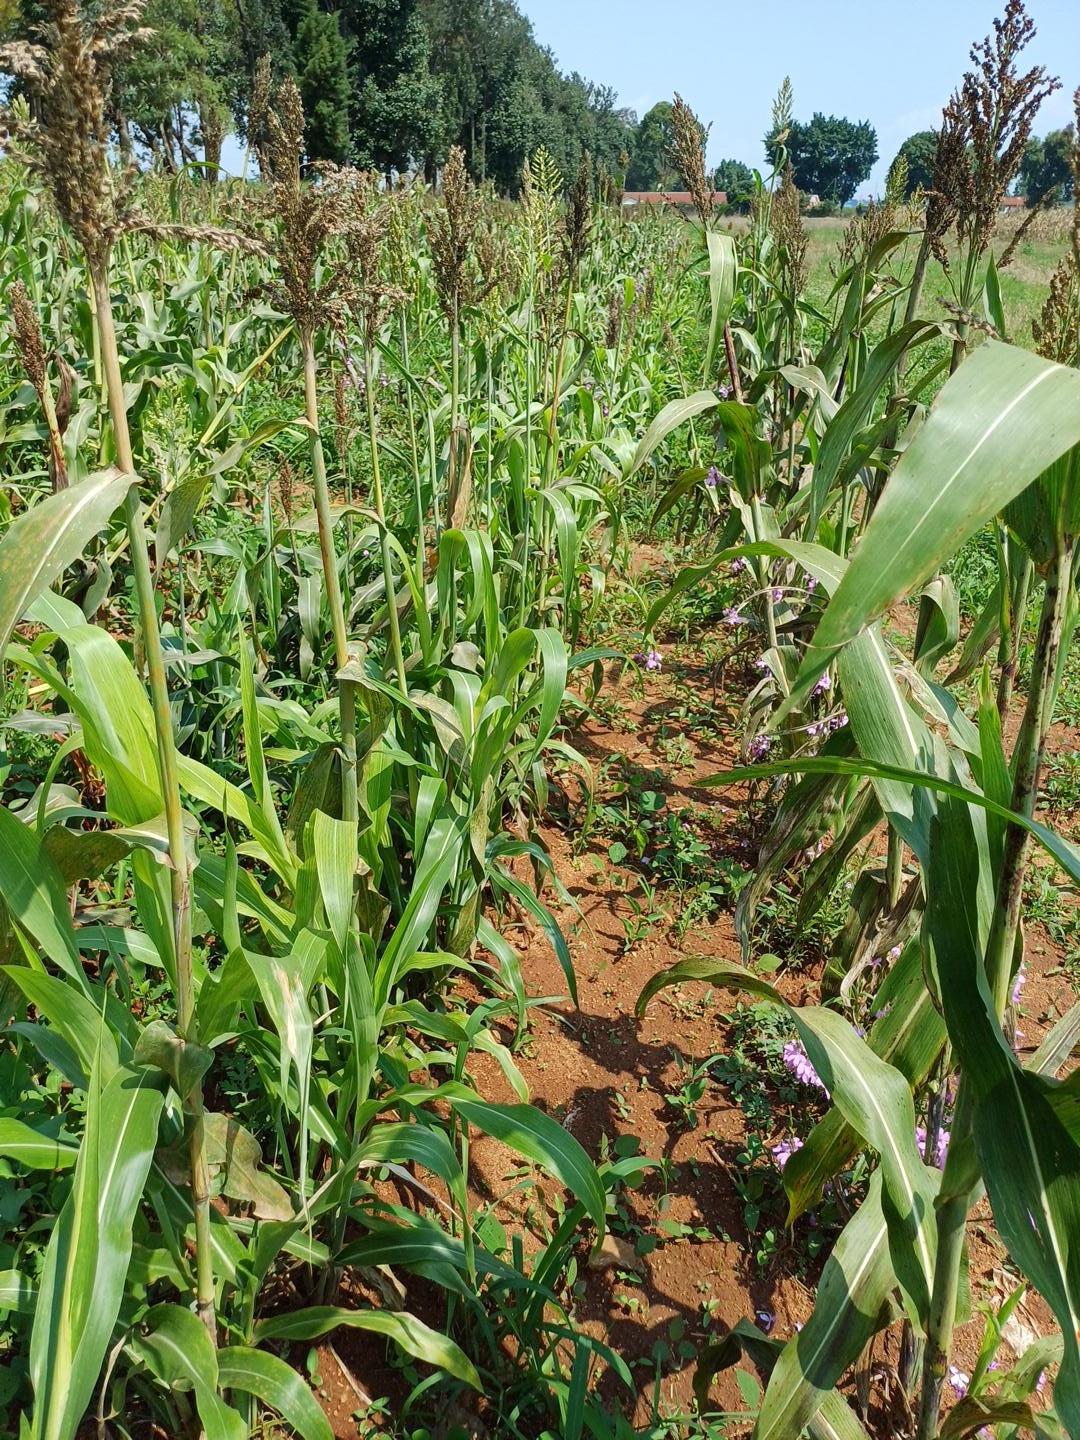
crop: sorghum
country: Kenya
